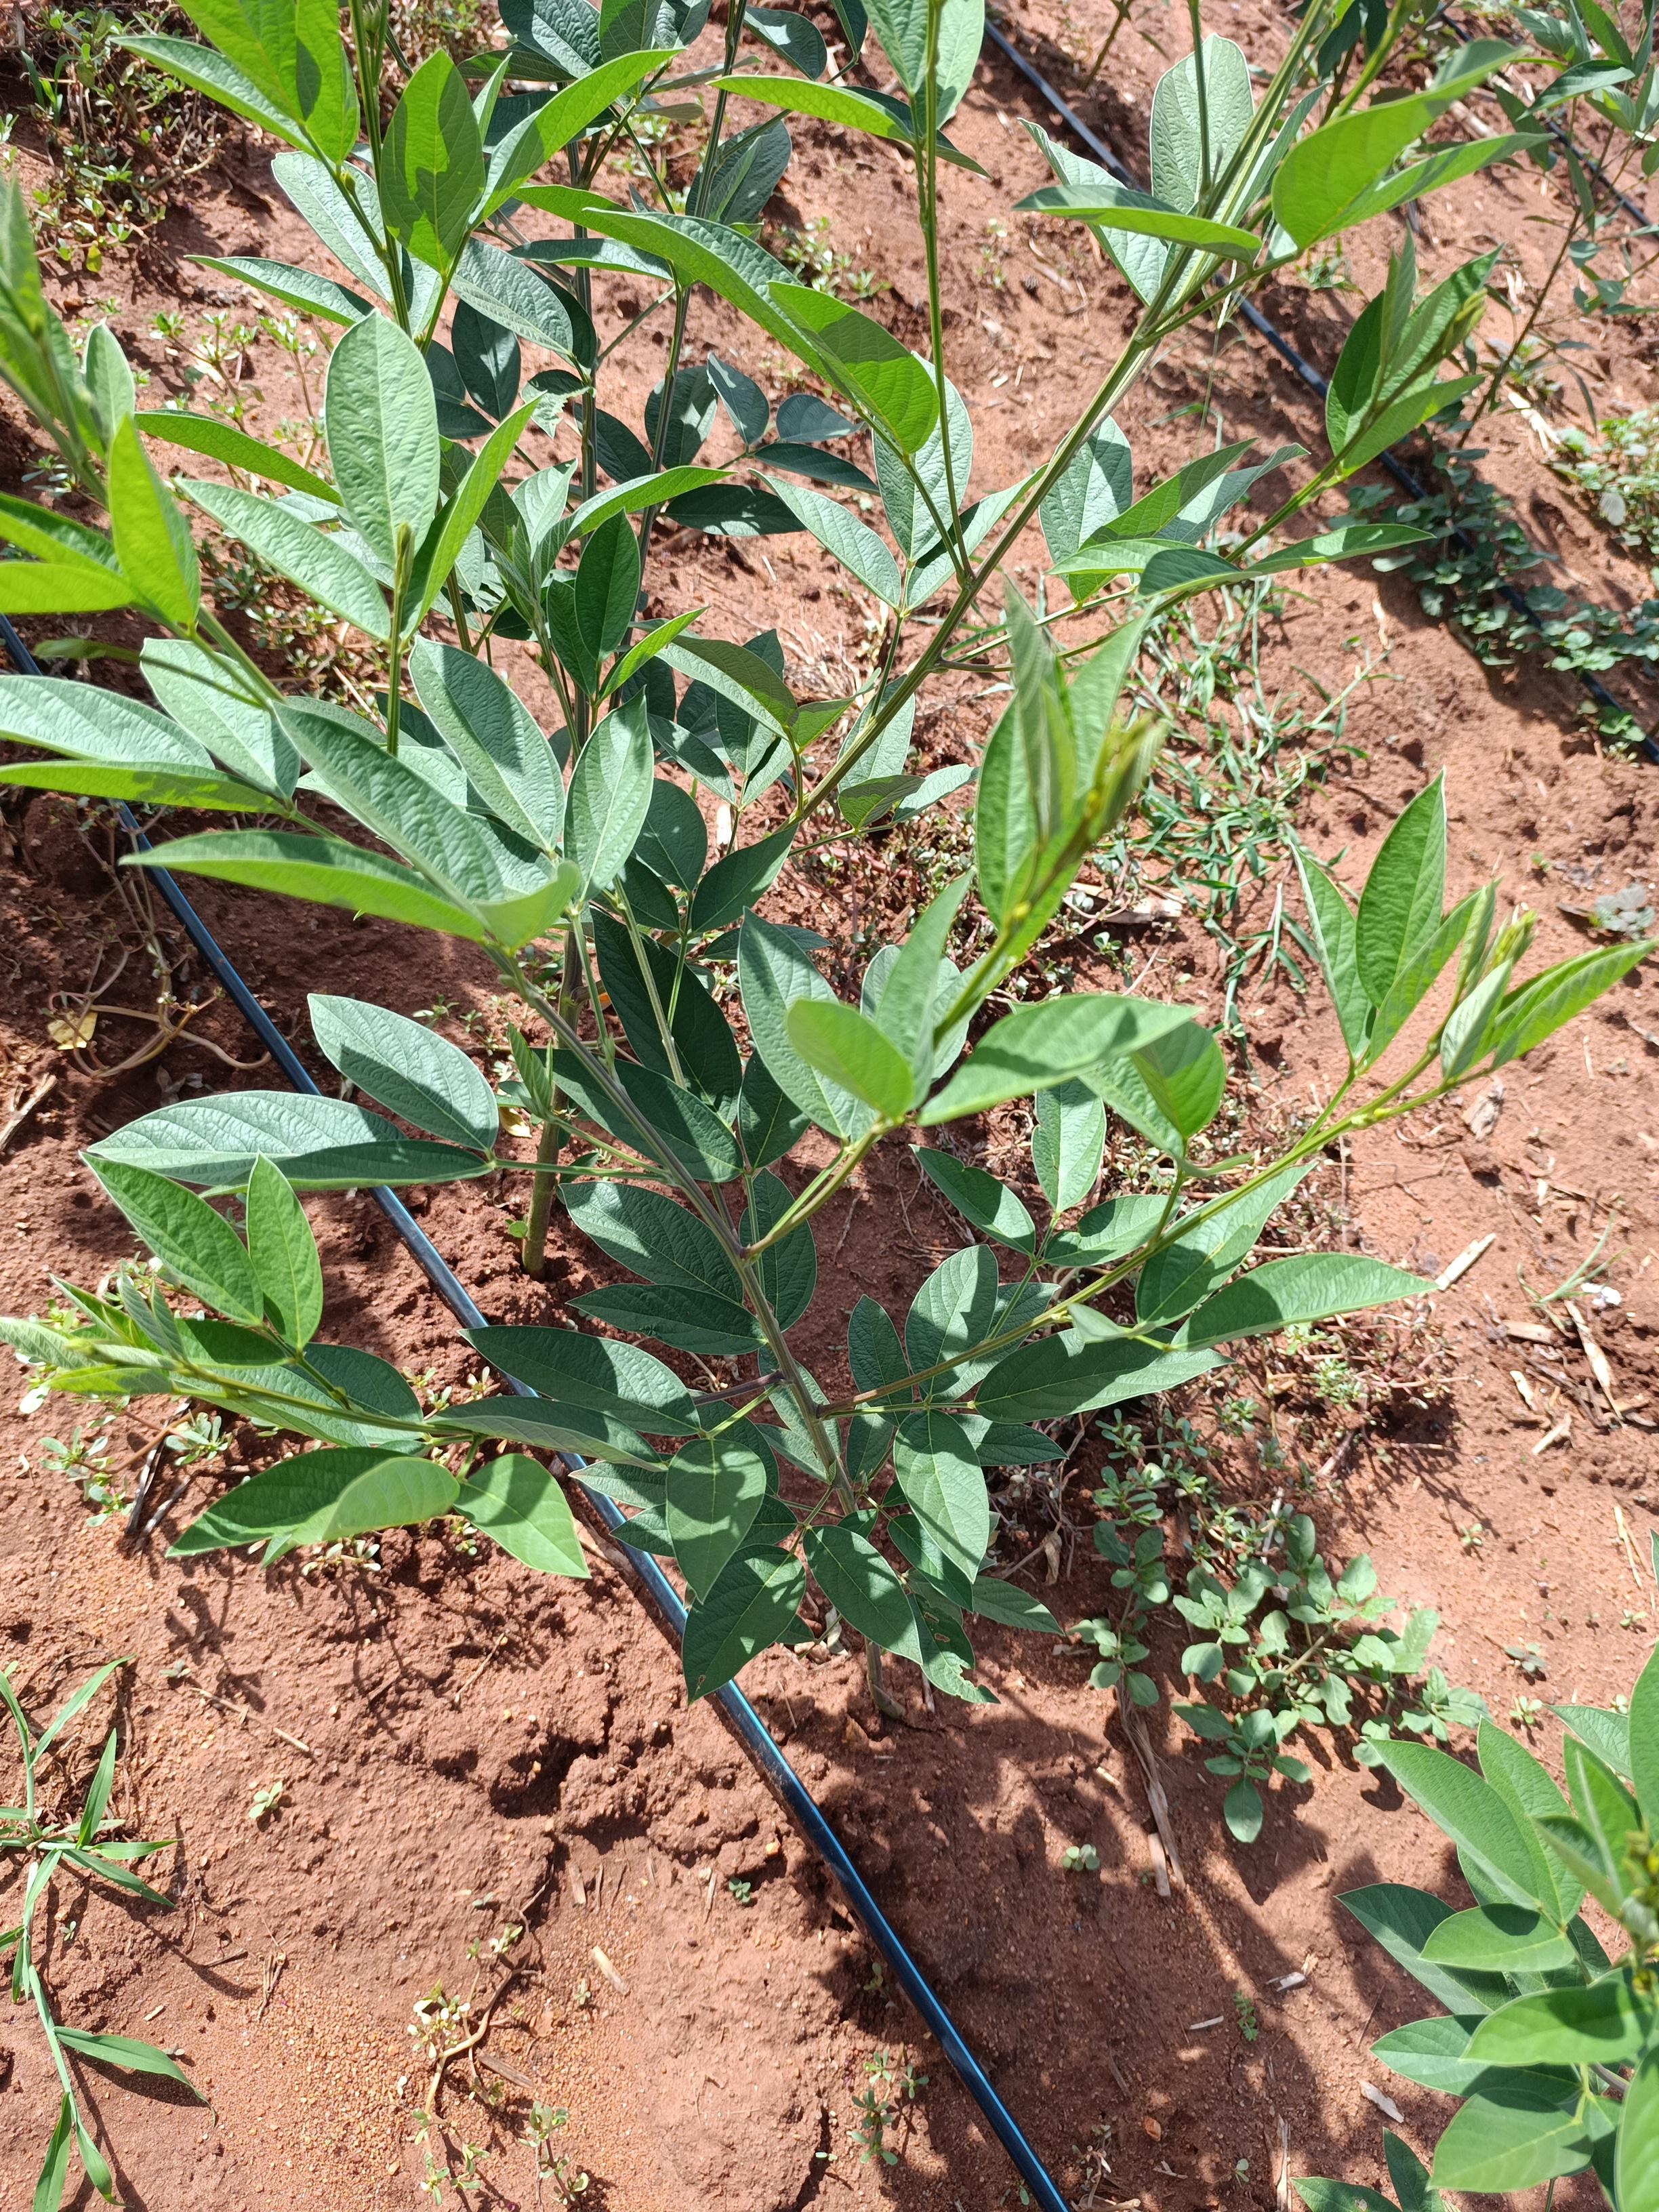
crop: pigeonpea
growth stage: vegetative
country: Kenya
